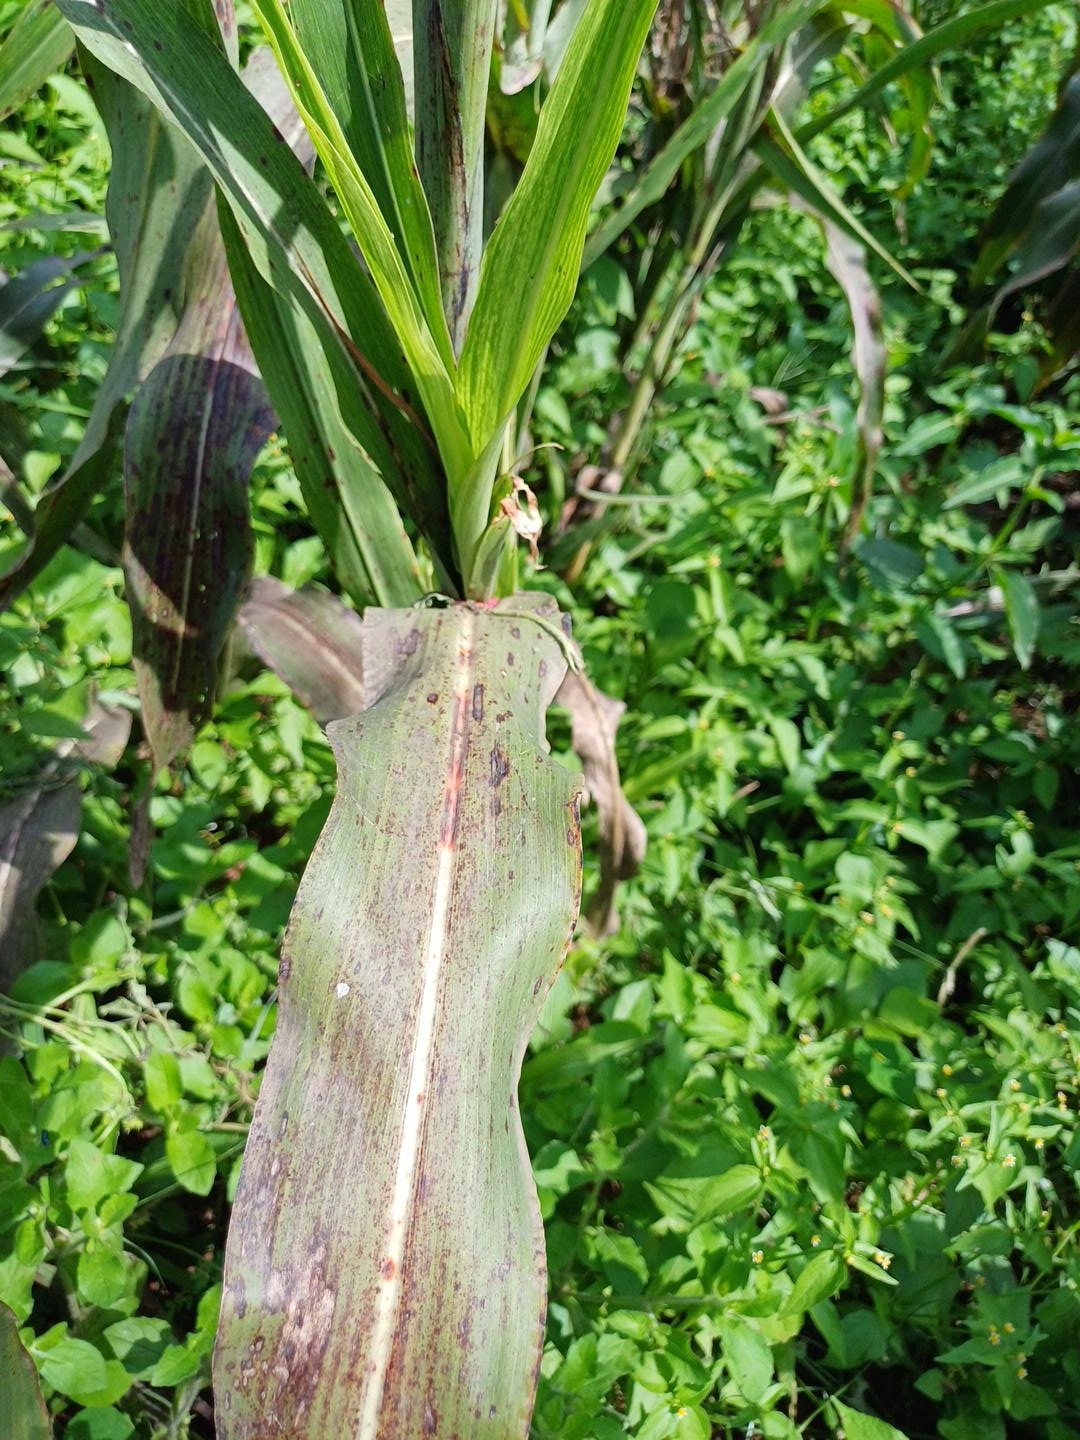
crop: sorghum
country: Kenya
